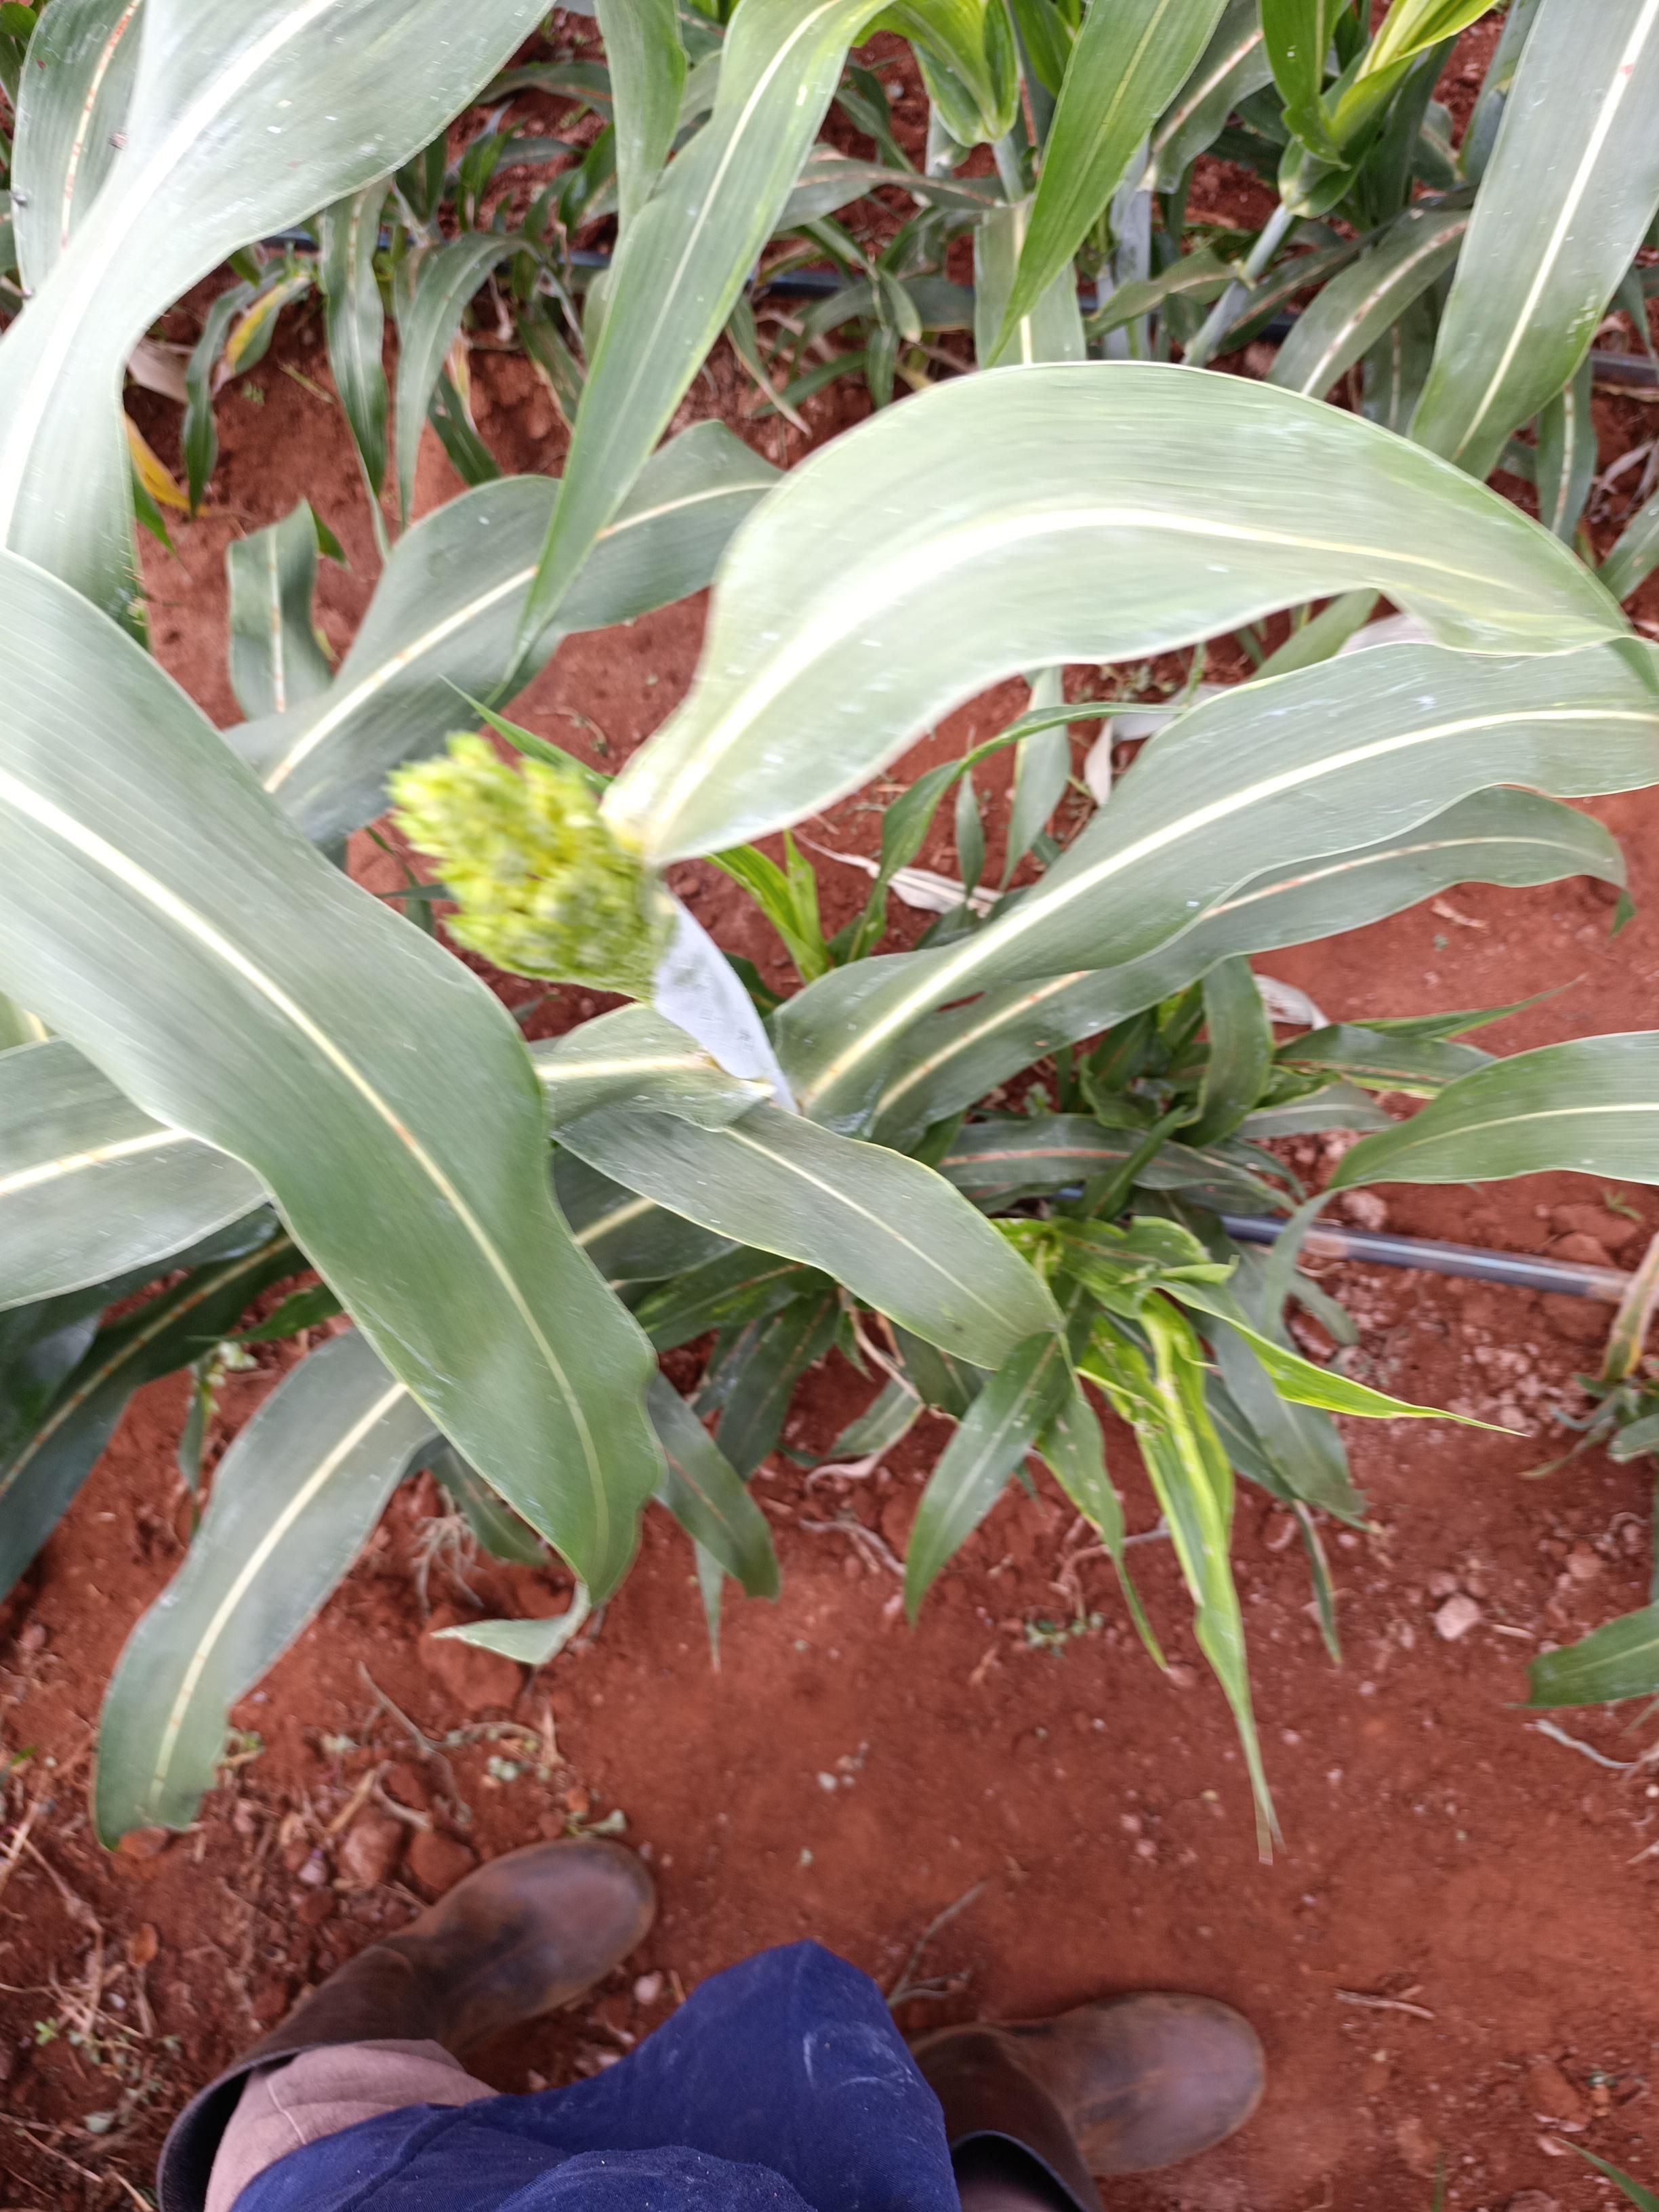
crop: sorghum
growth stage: heading tuber
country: Kenya
